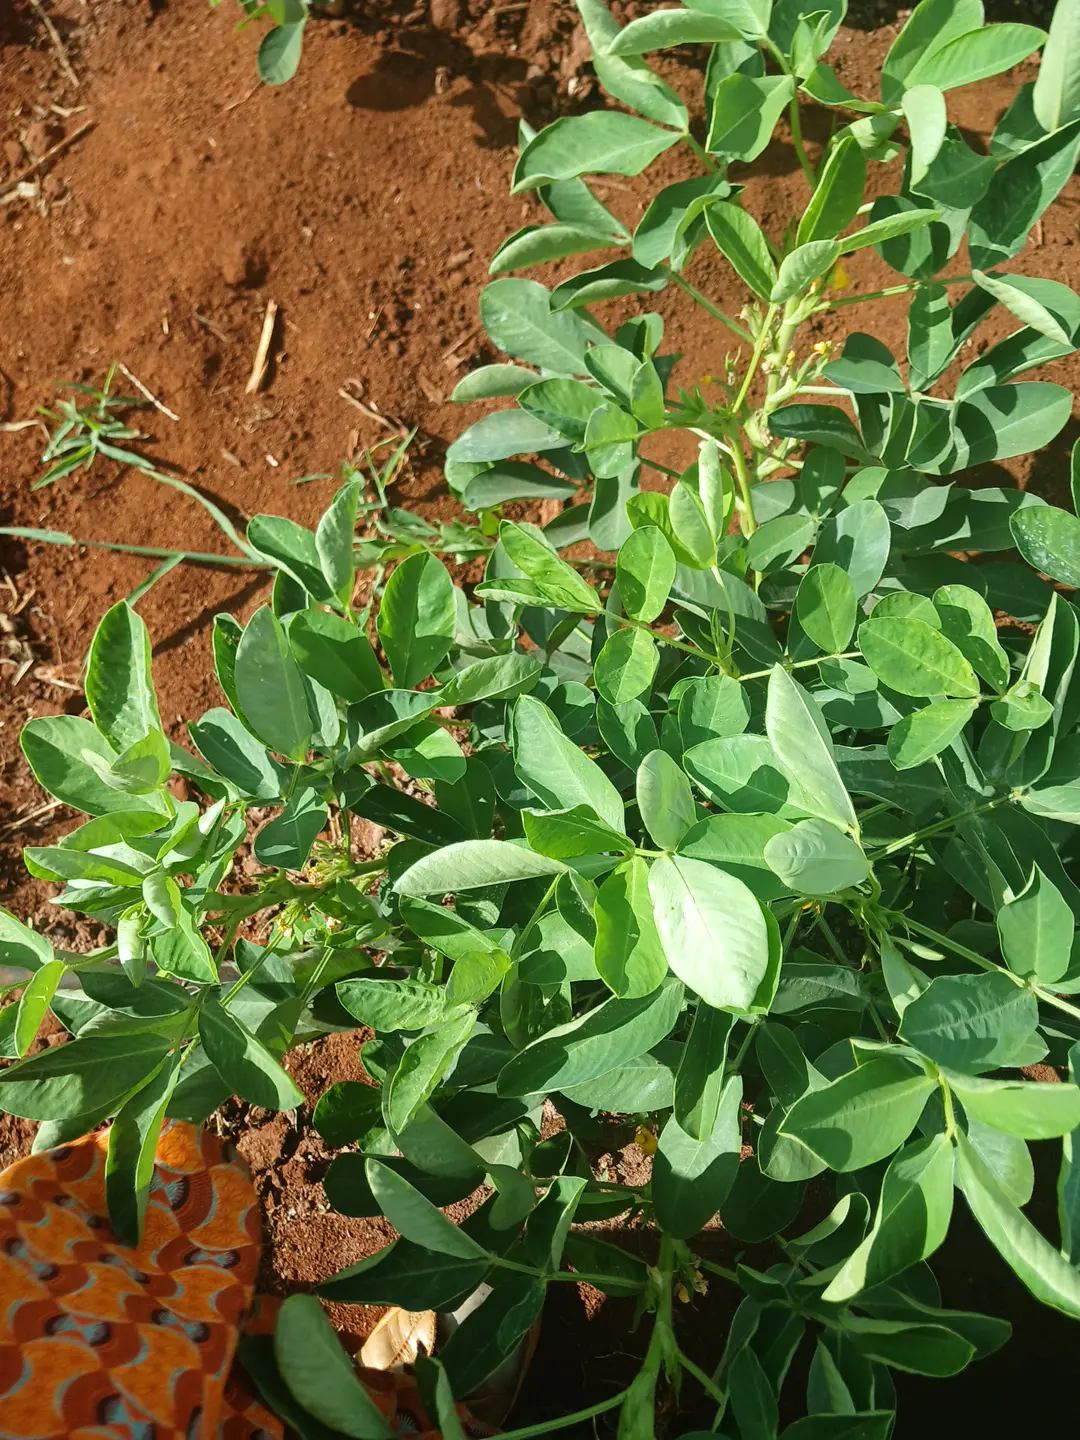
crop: groundnut
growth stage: pegging
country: Kenya
